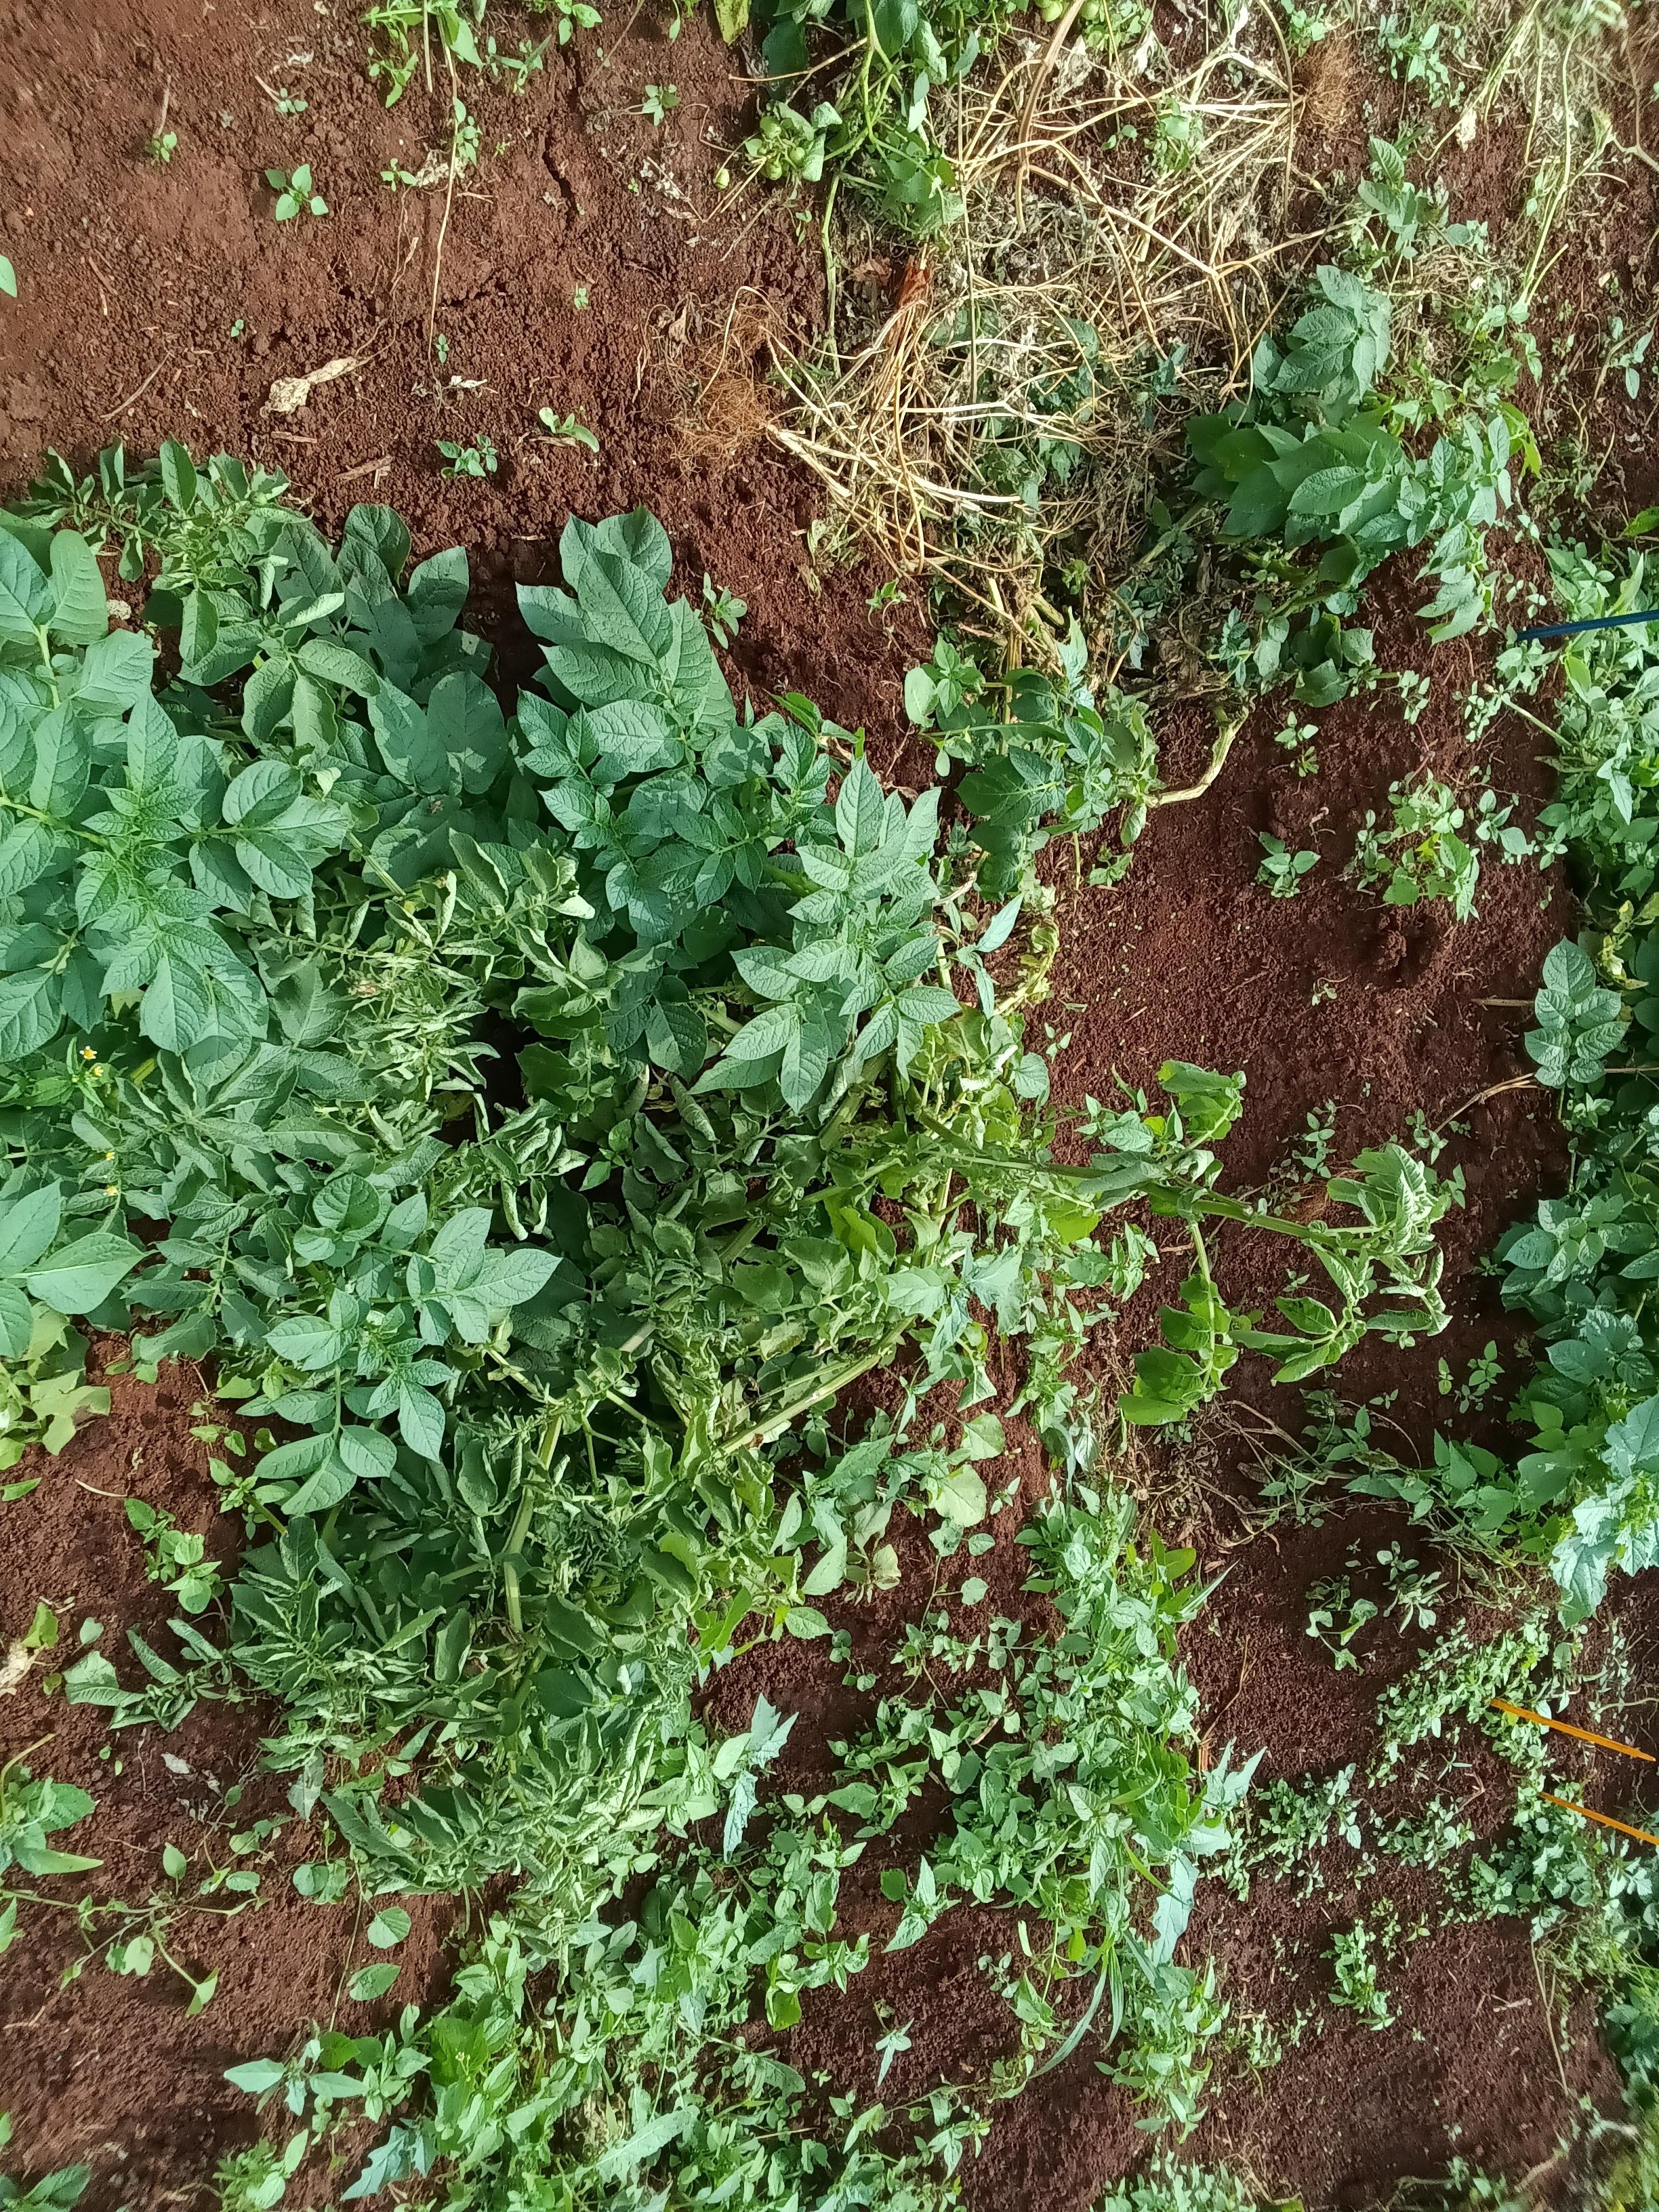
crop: potato
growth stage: harvest maturity
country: Kenya
